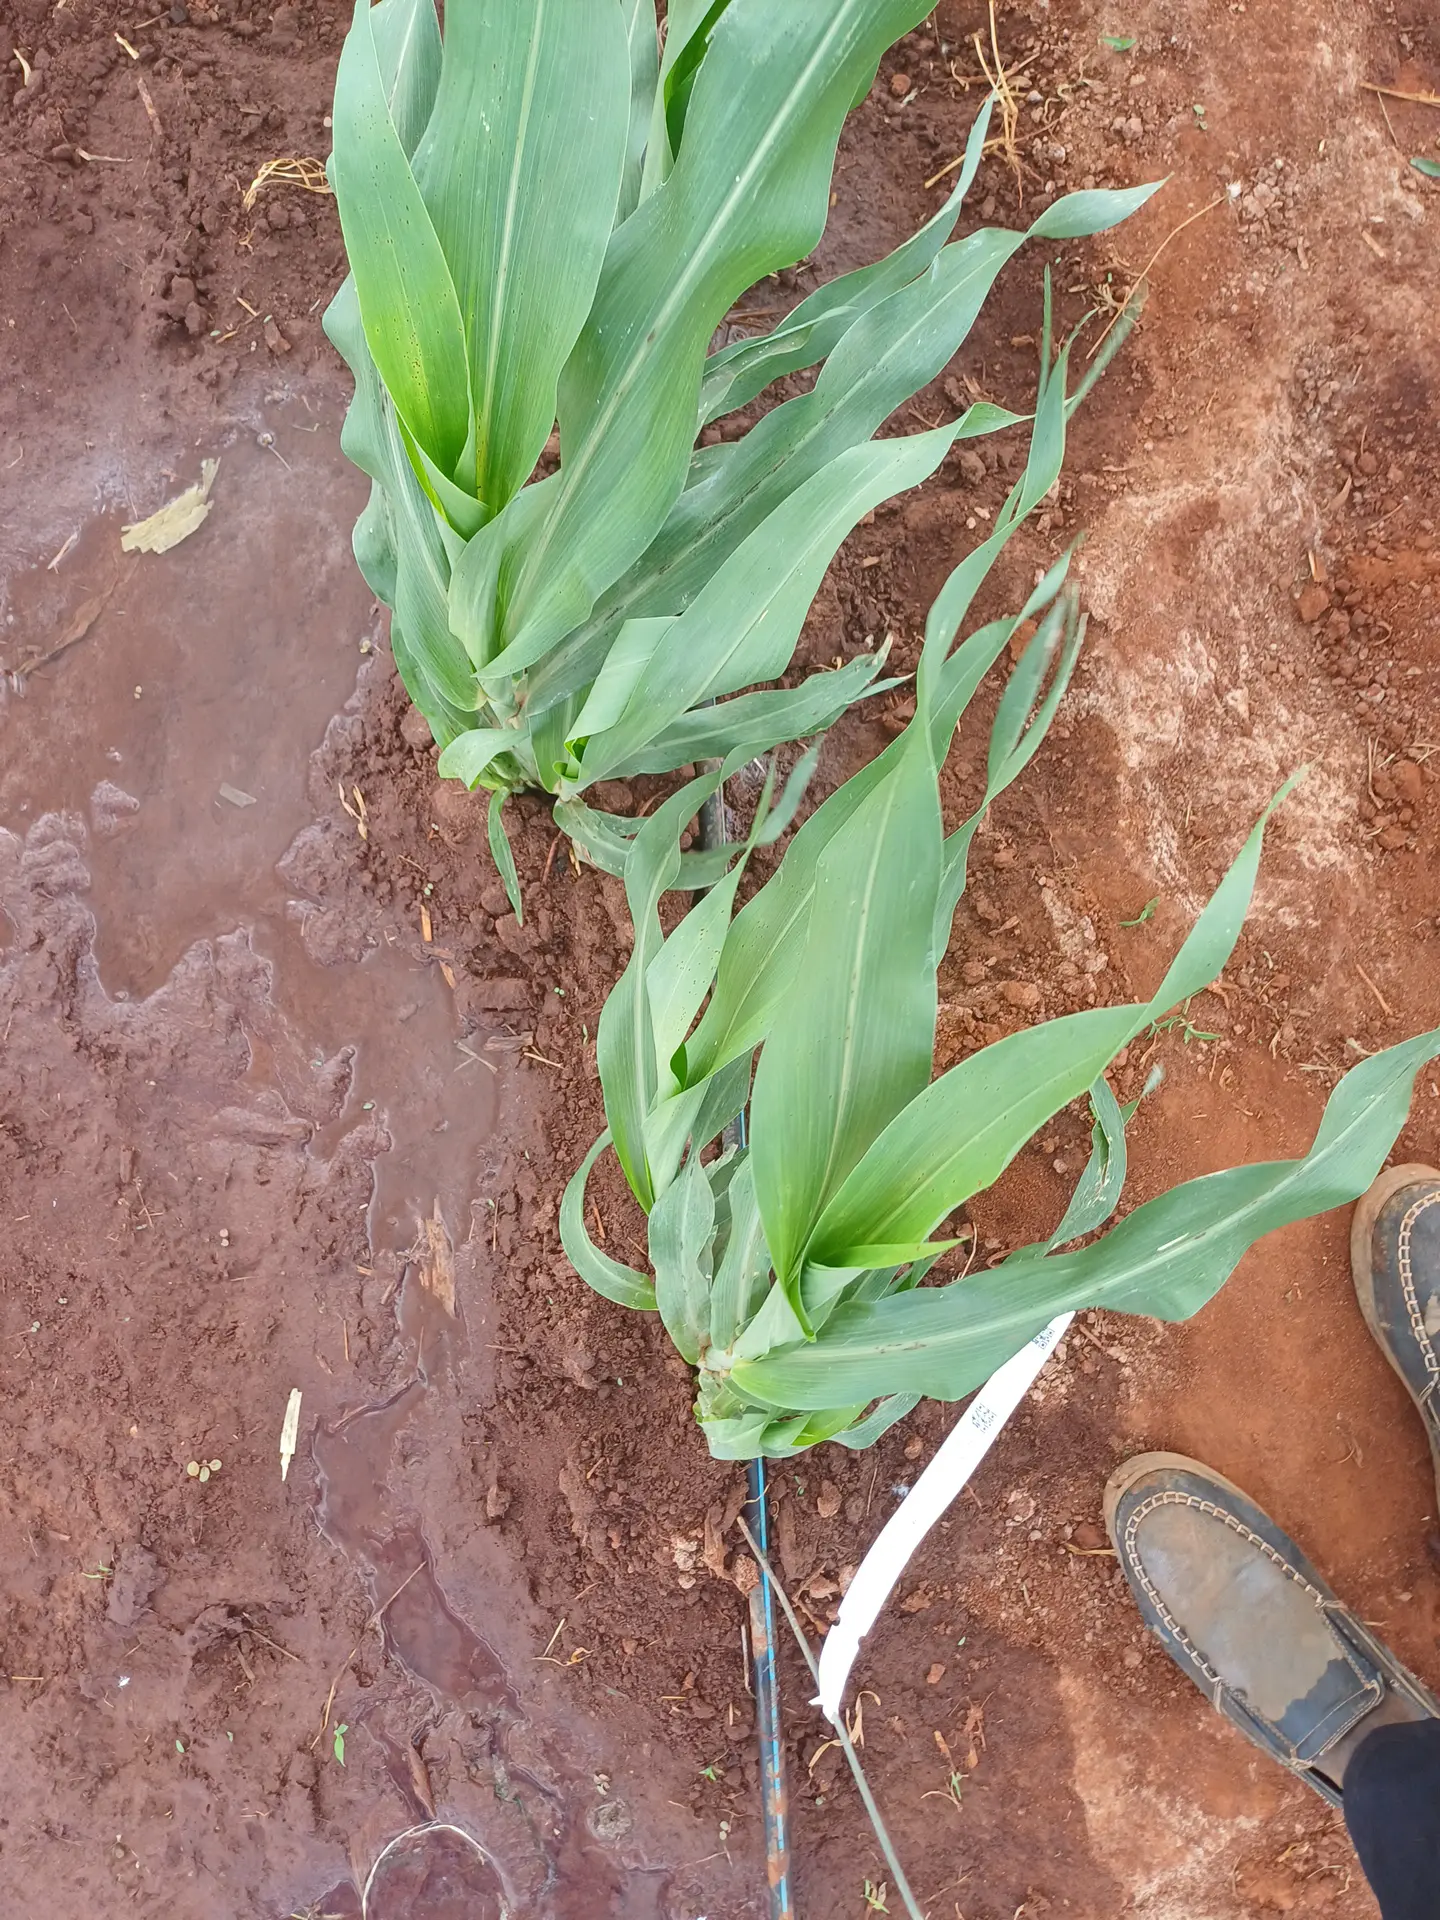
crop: sorghum
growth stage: vegetative
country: Kenya
